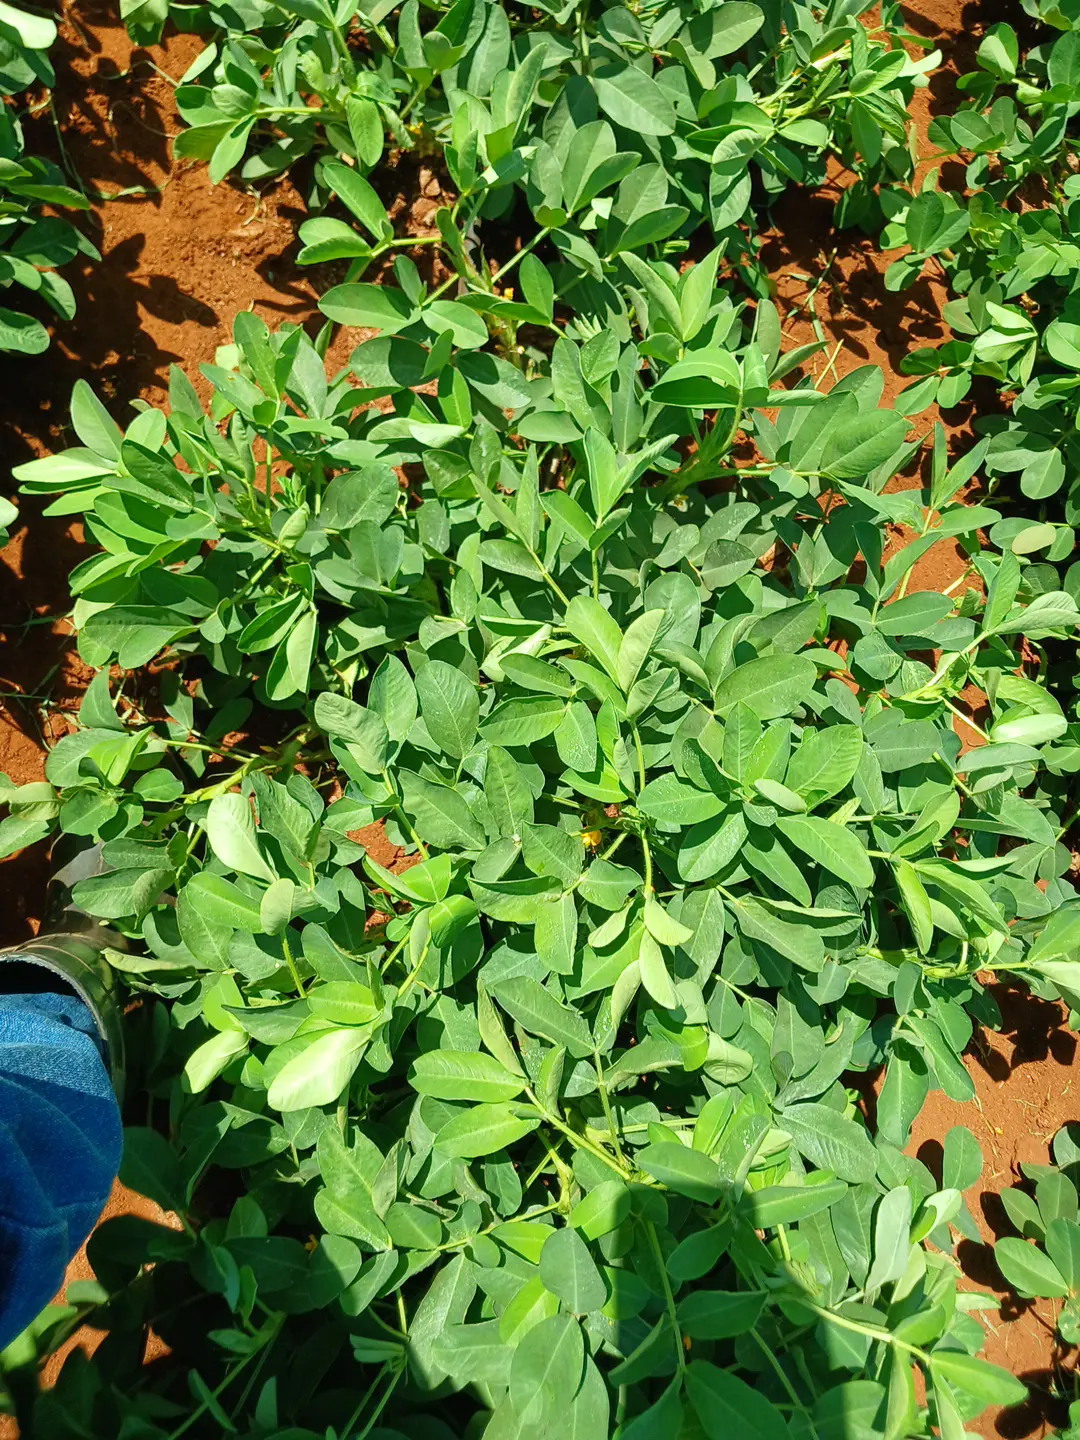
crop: groundnut
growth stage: flowering
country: Kenya
